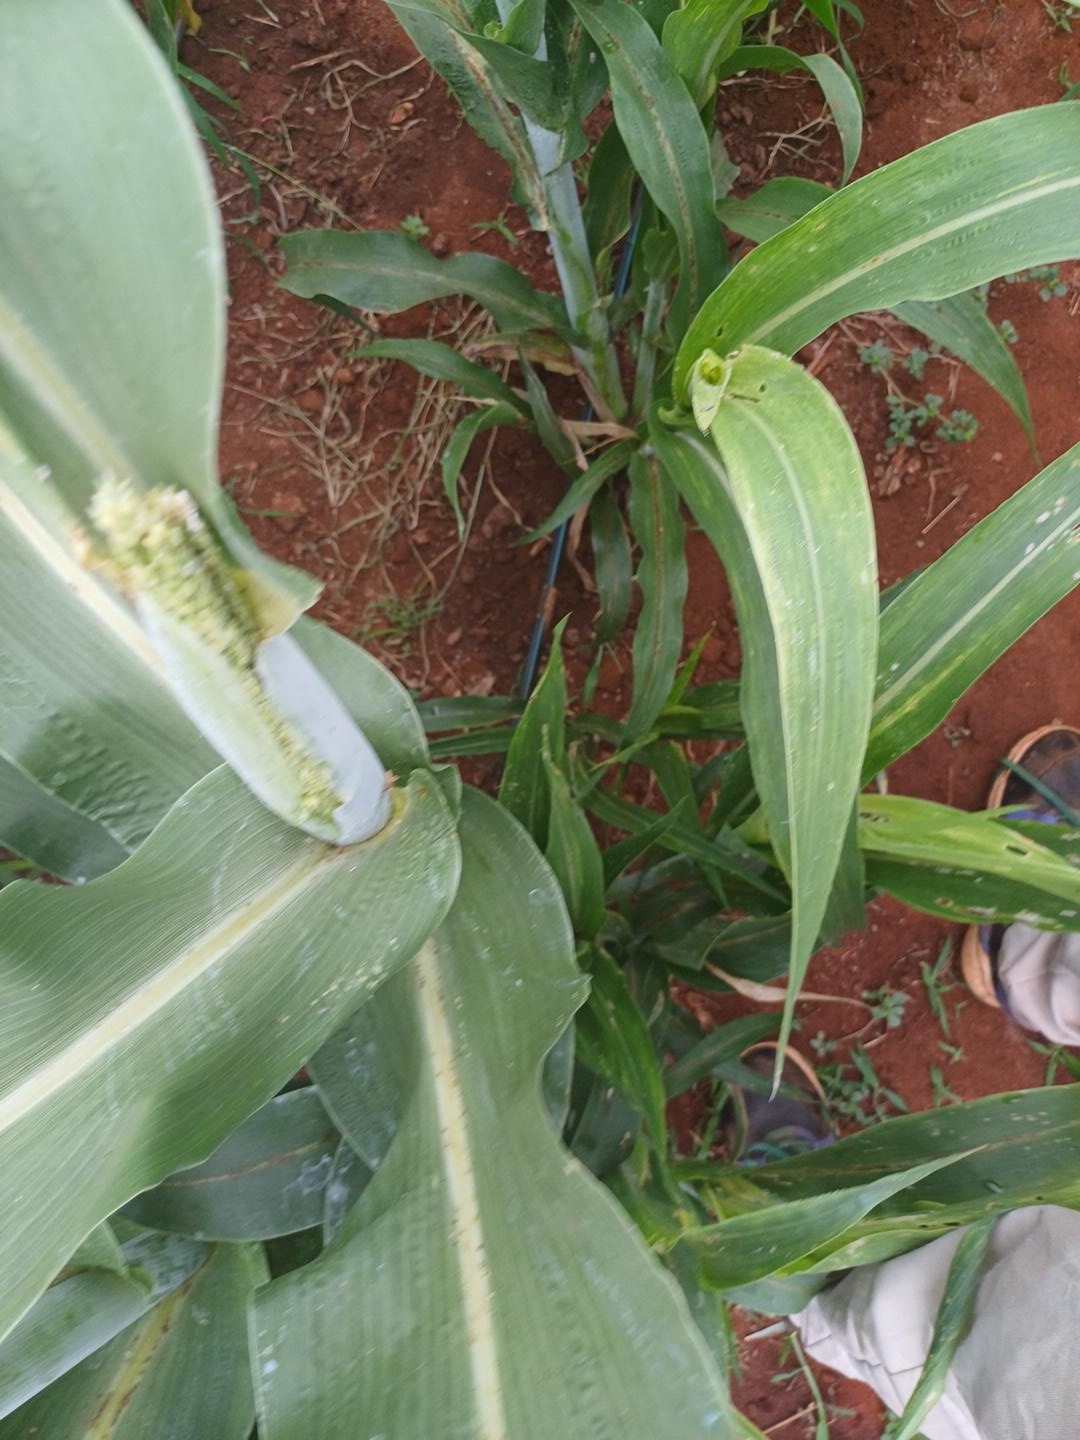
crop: sorghum
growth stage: heading tuber
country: Kenya
